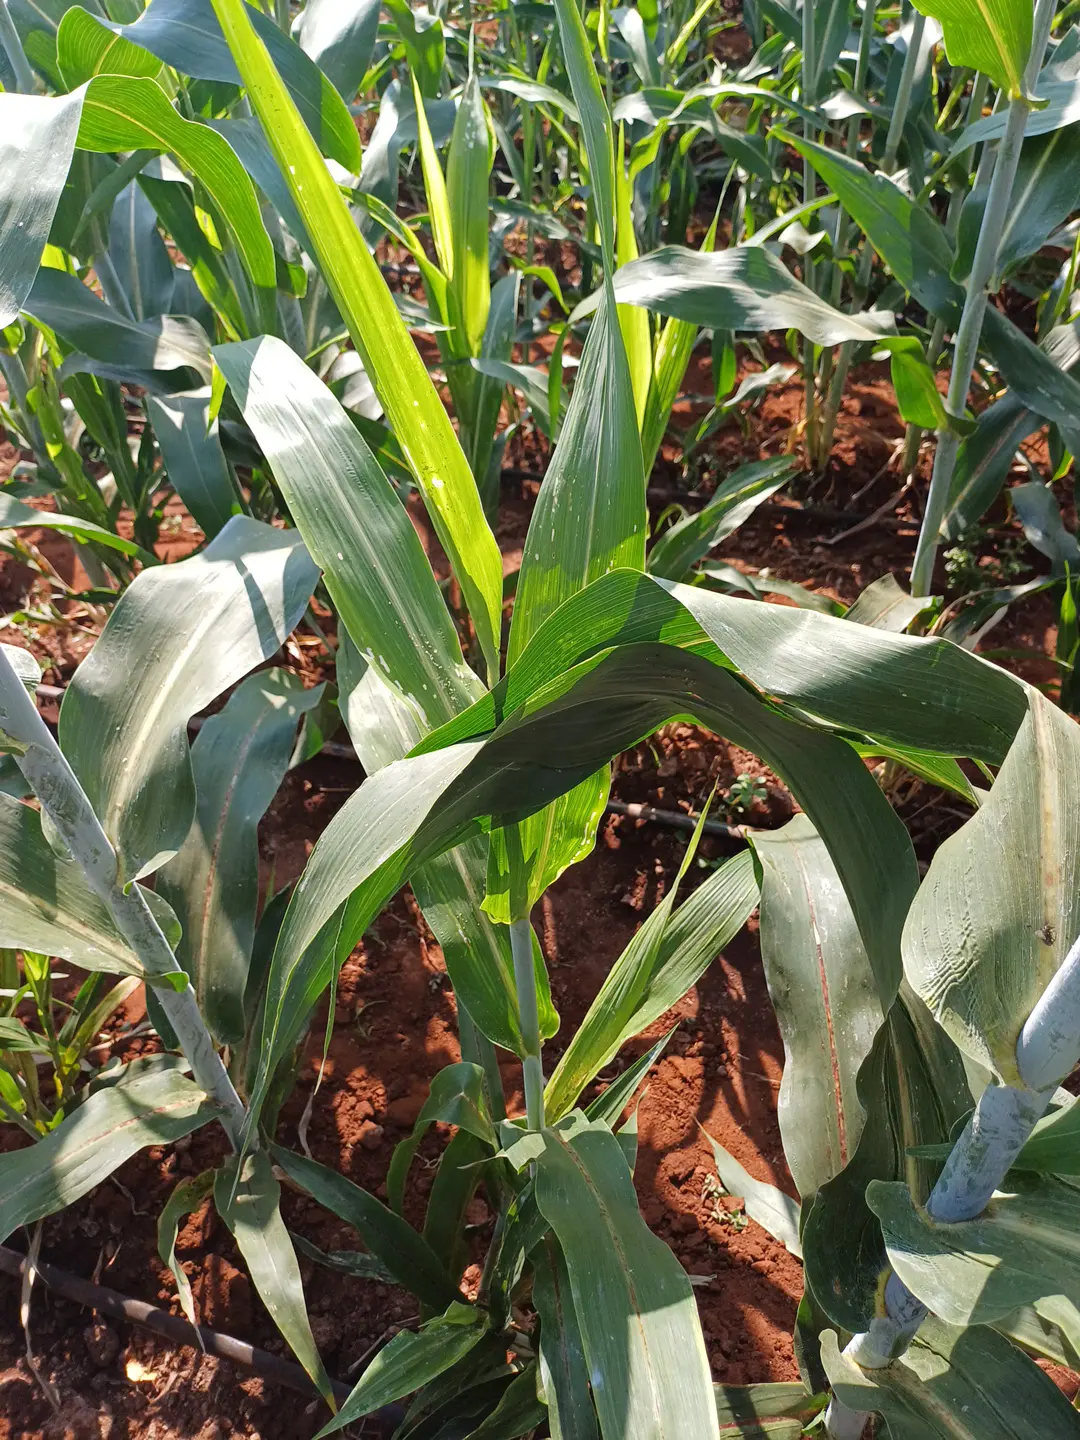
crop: sorghum
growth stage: heading tuber
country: Kenya
